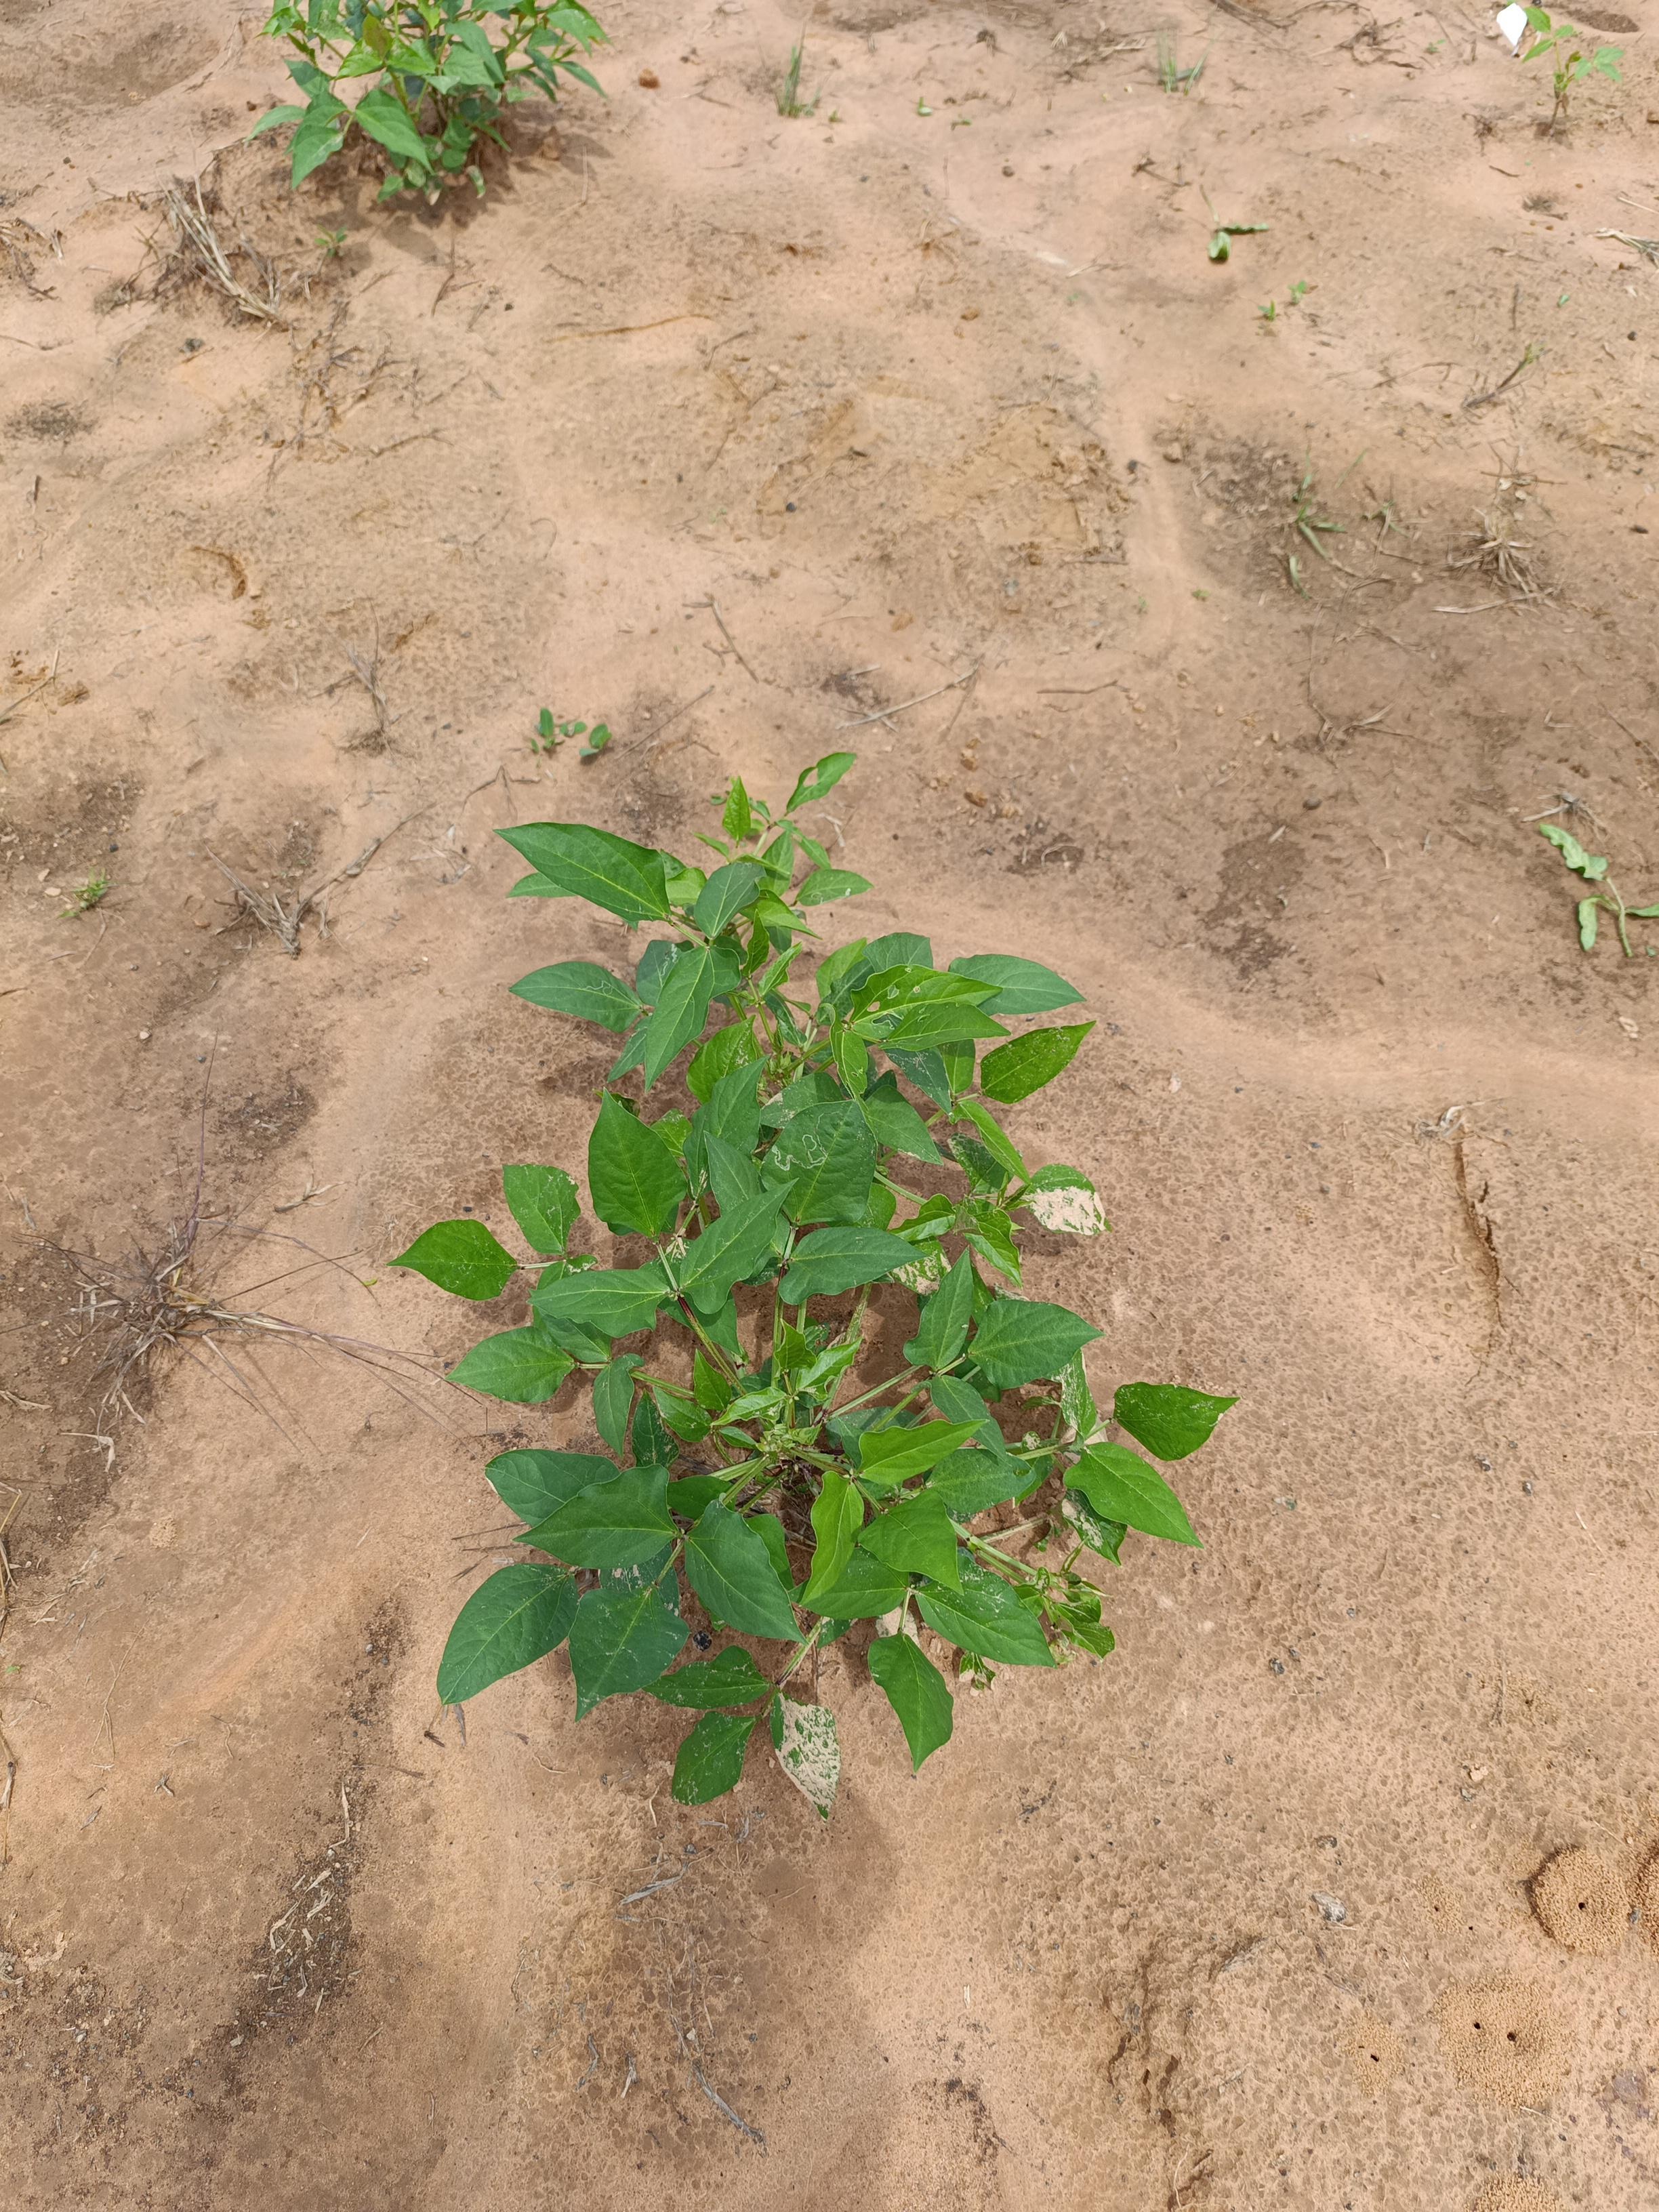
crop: cowpea
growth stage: emergence
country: Nigeria
